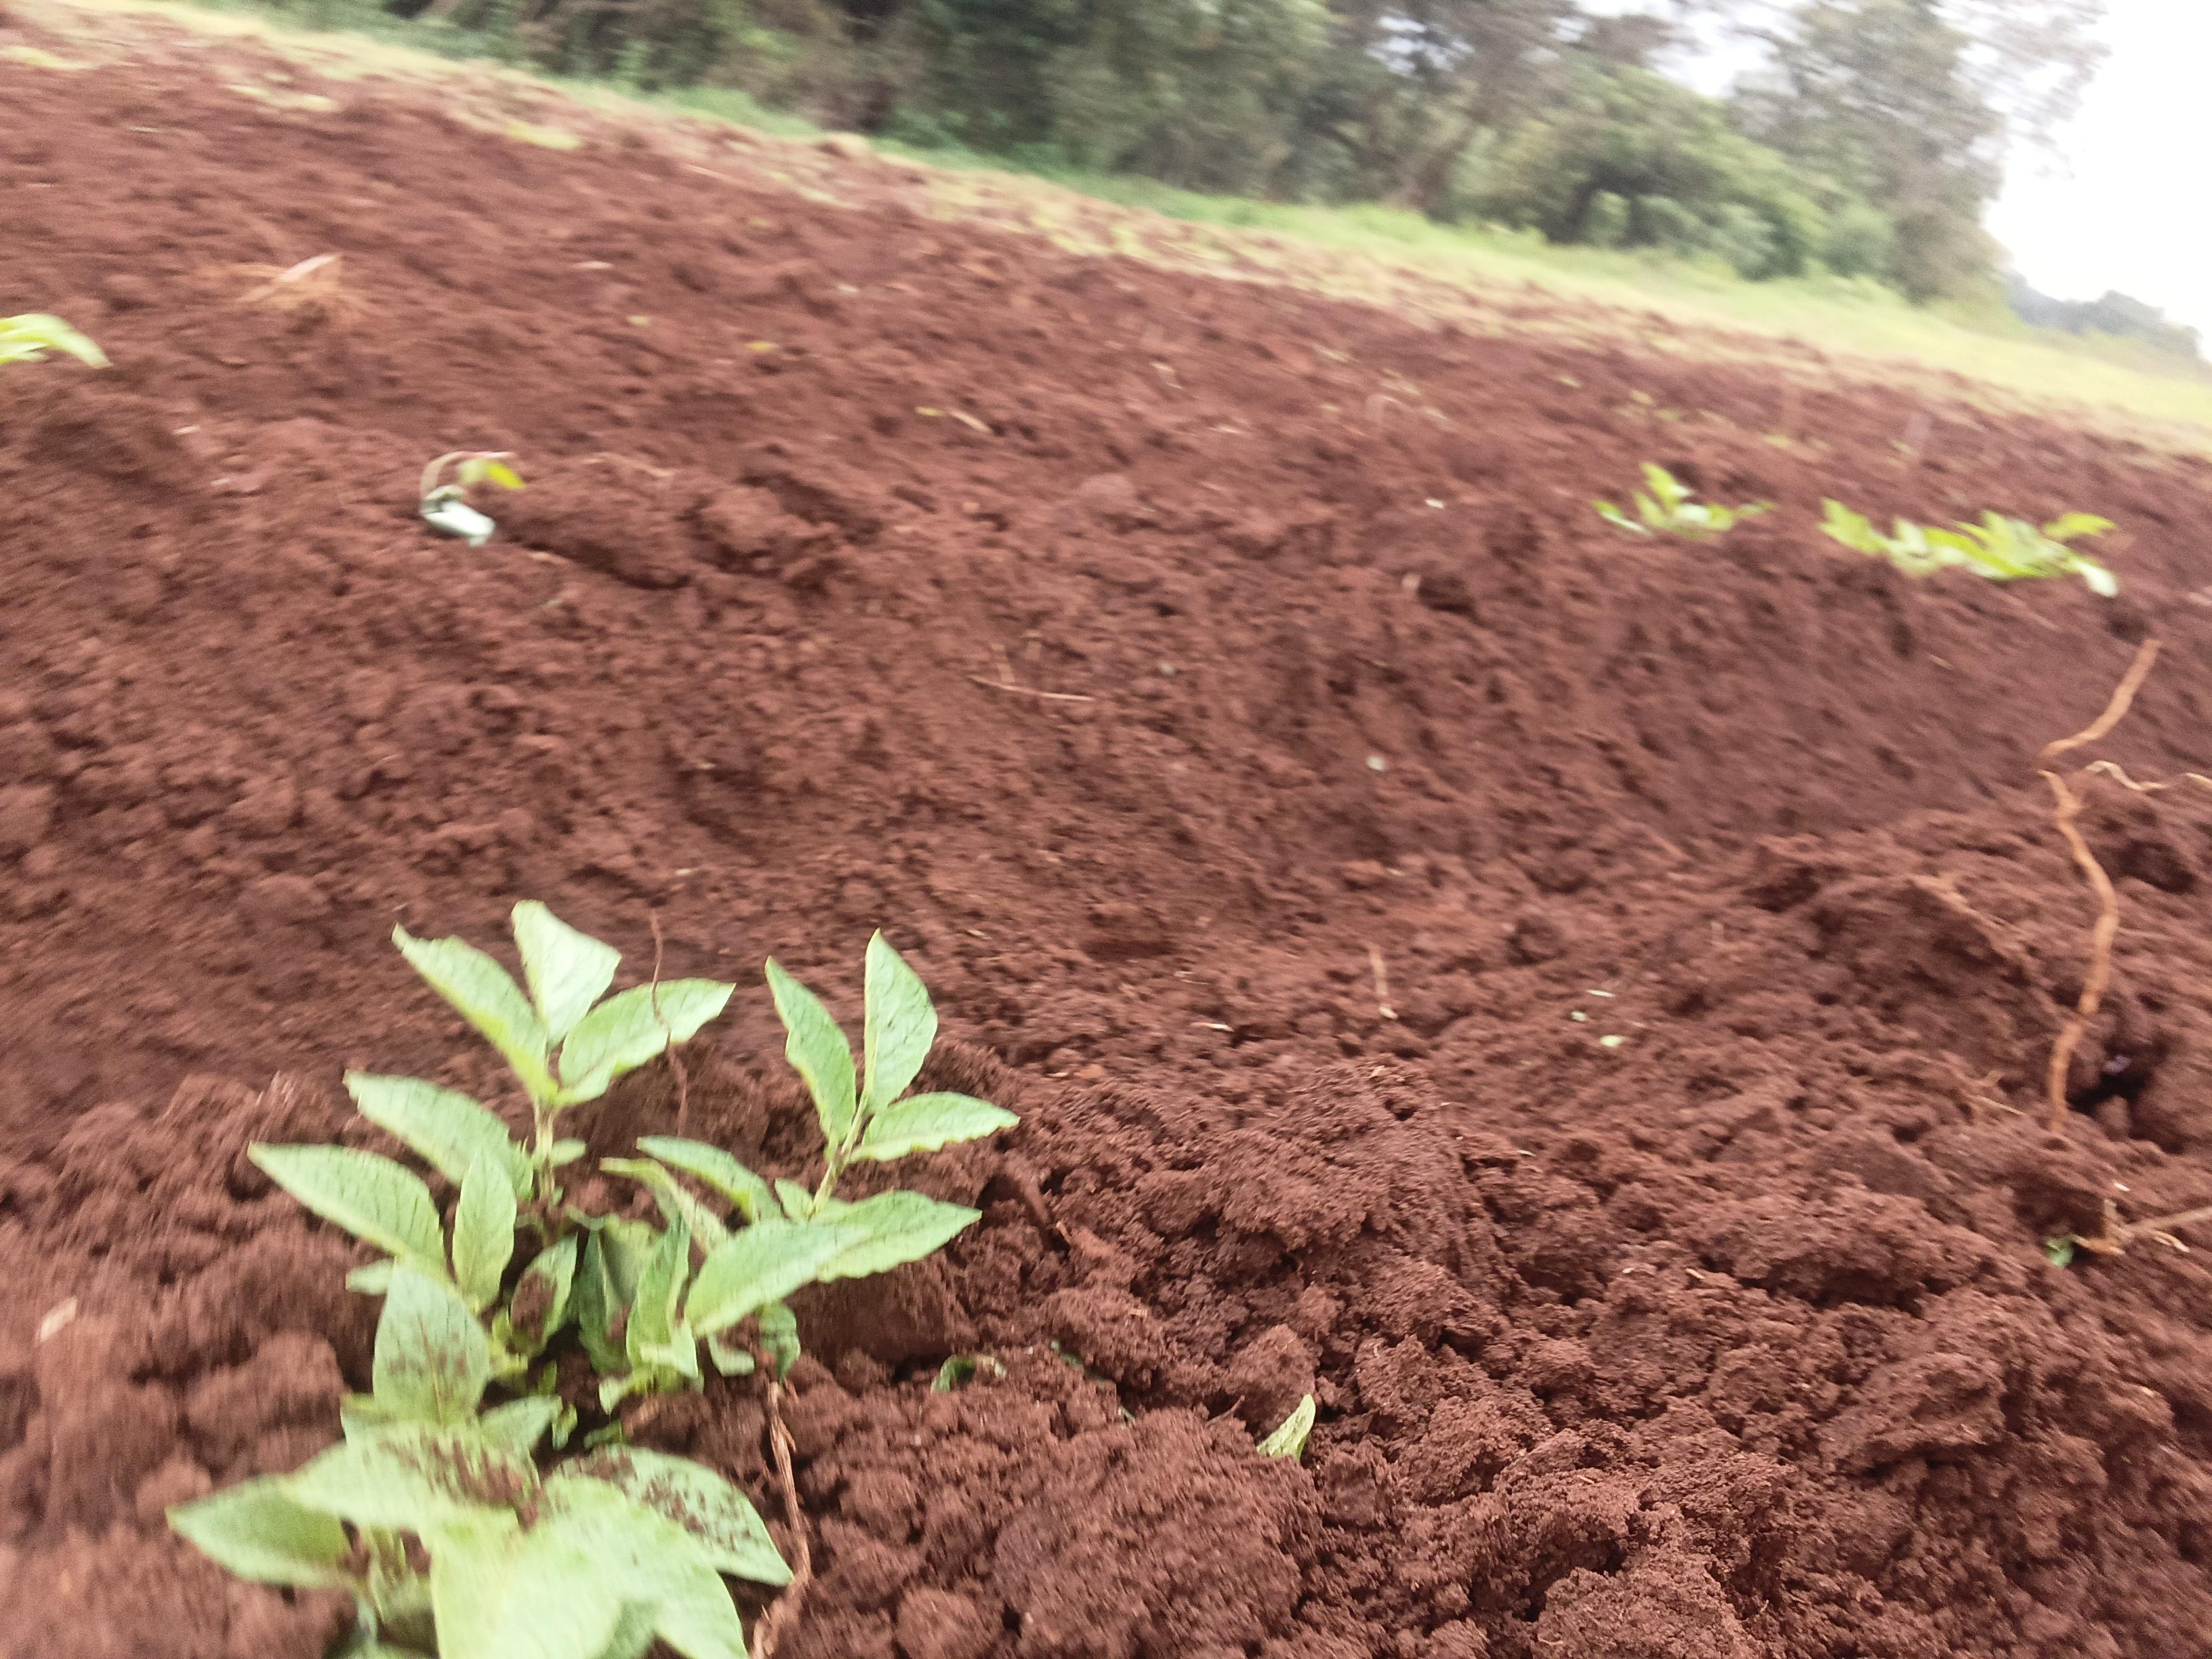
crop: potato
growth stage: sprouting emergence
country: Kenya
